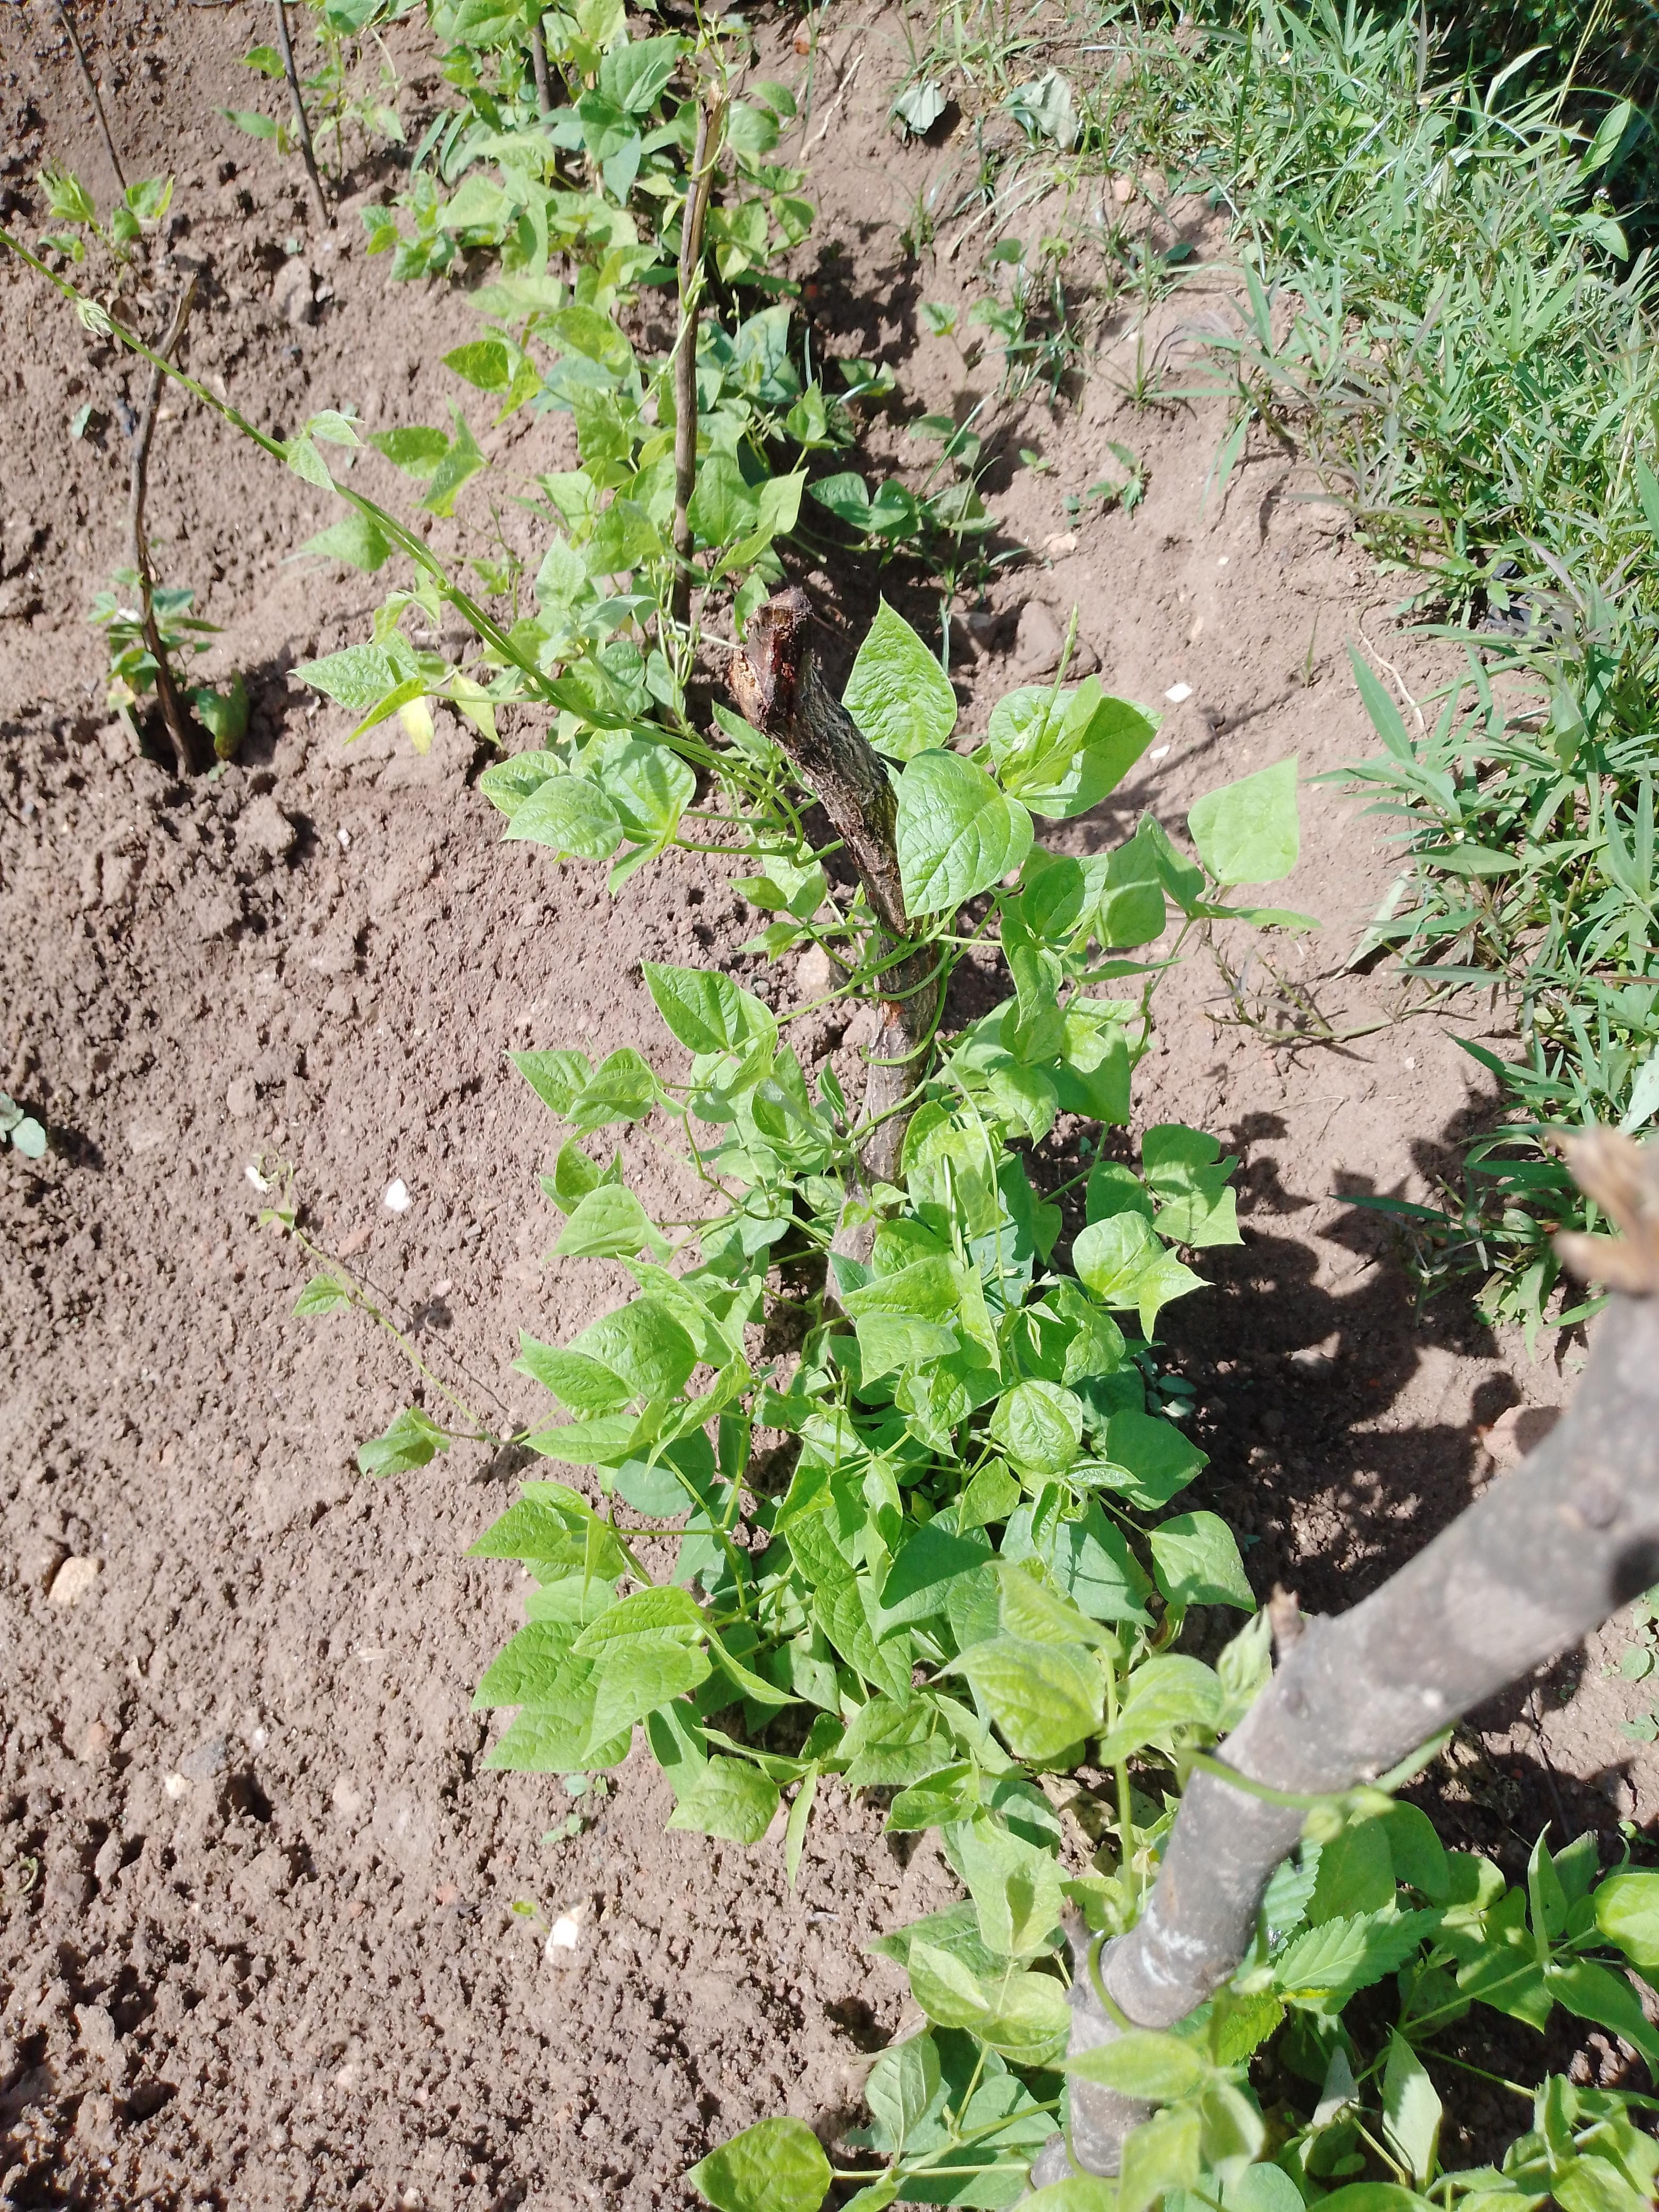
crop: common bean
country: Malawi
